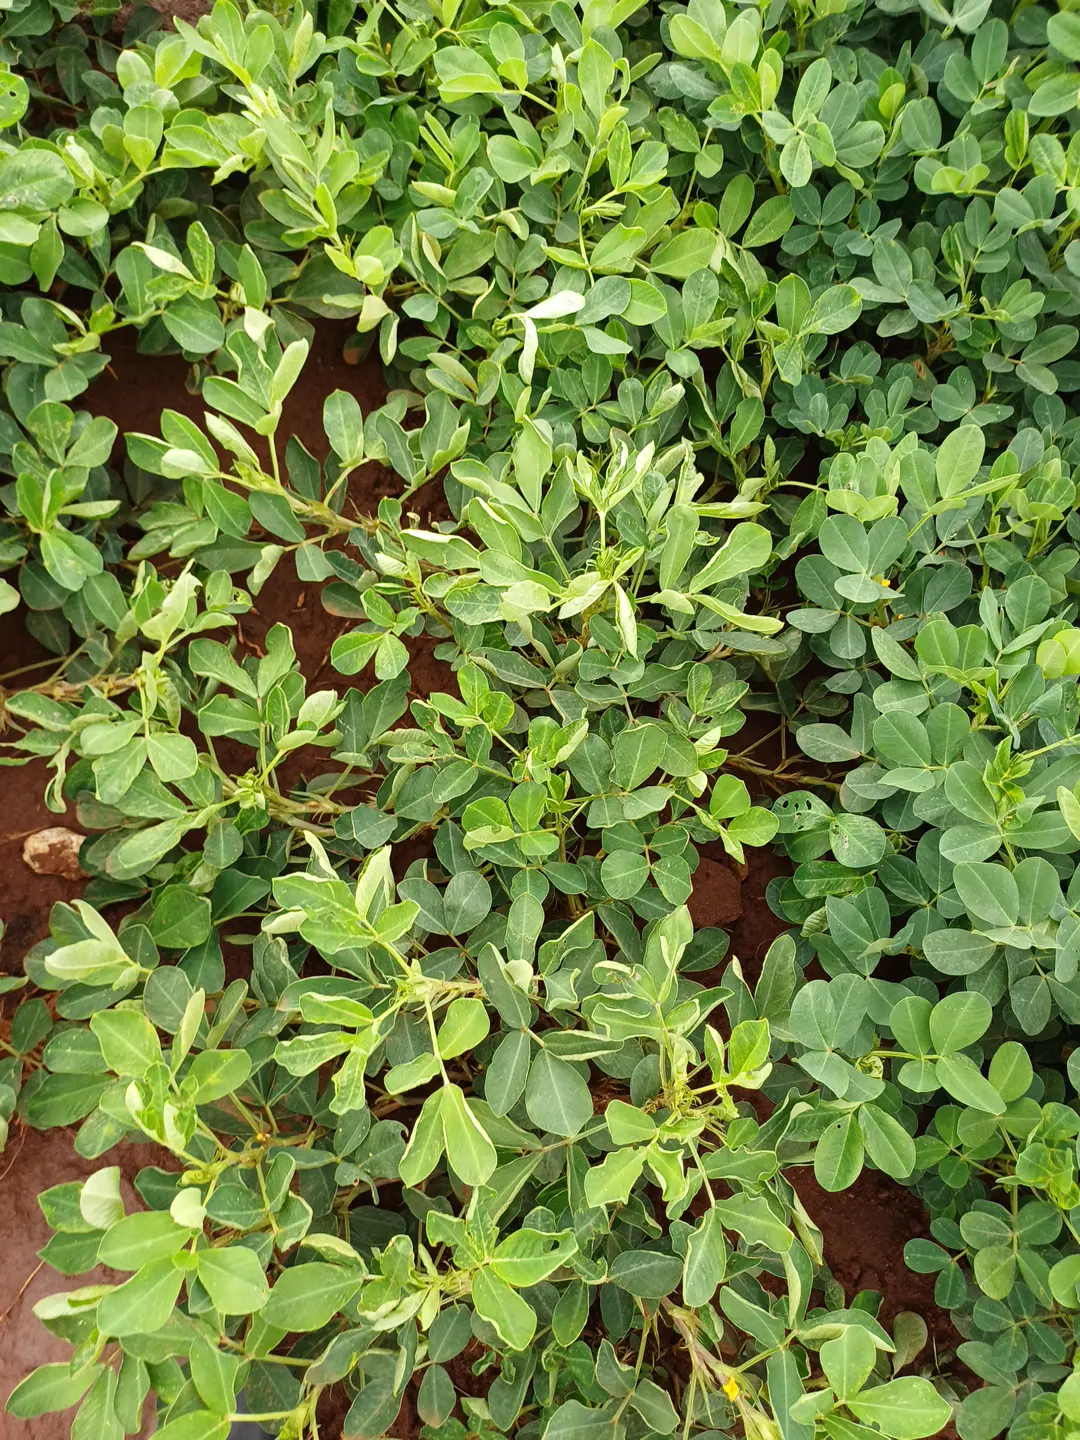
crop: groundnut
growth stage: flowering
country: Kenya
